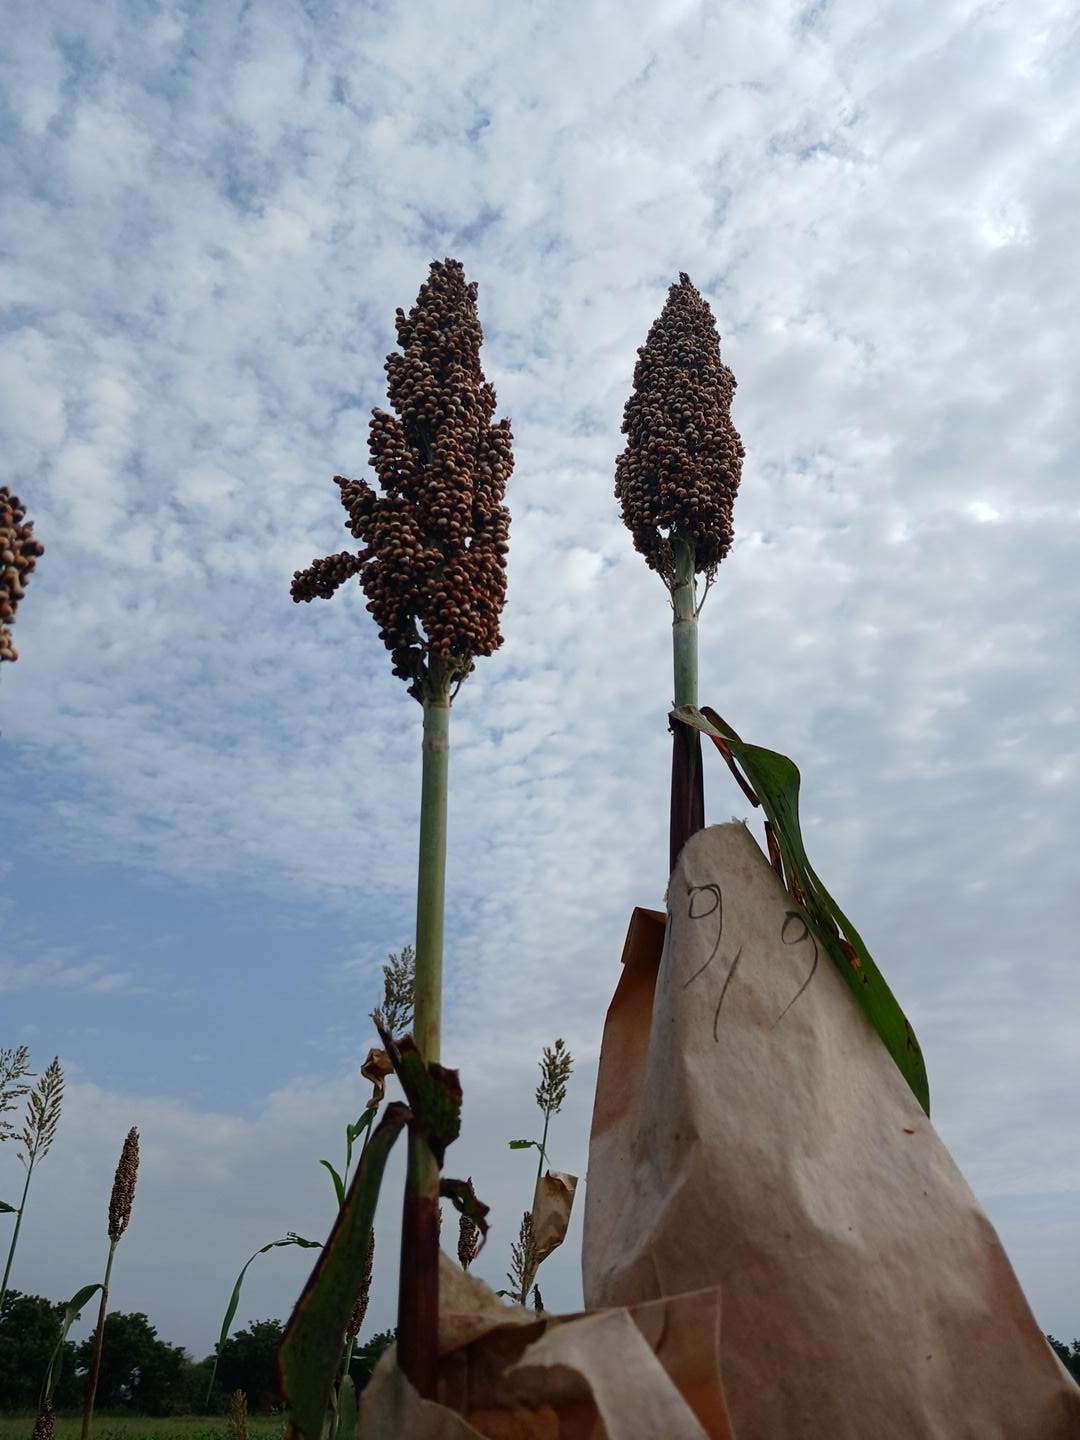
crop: sorghum
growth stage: filling grain
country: Senegal
